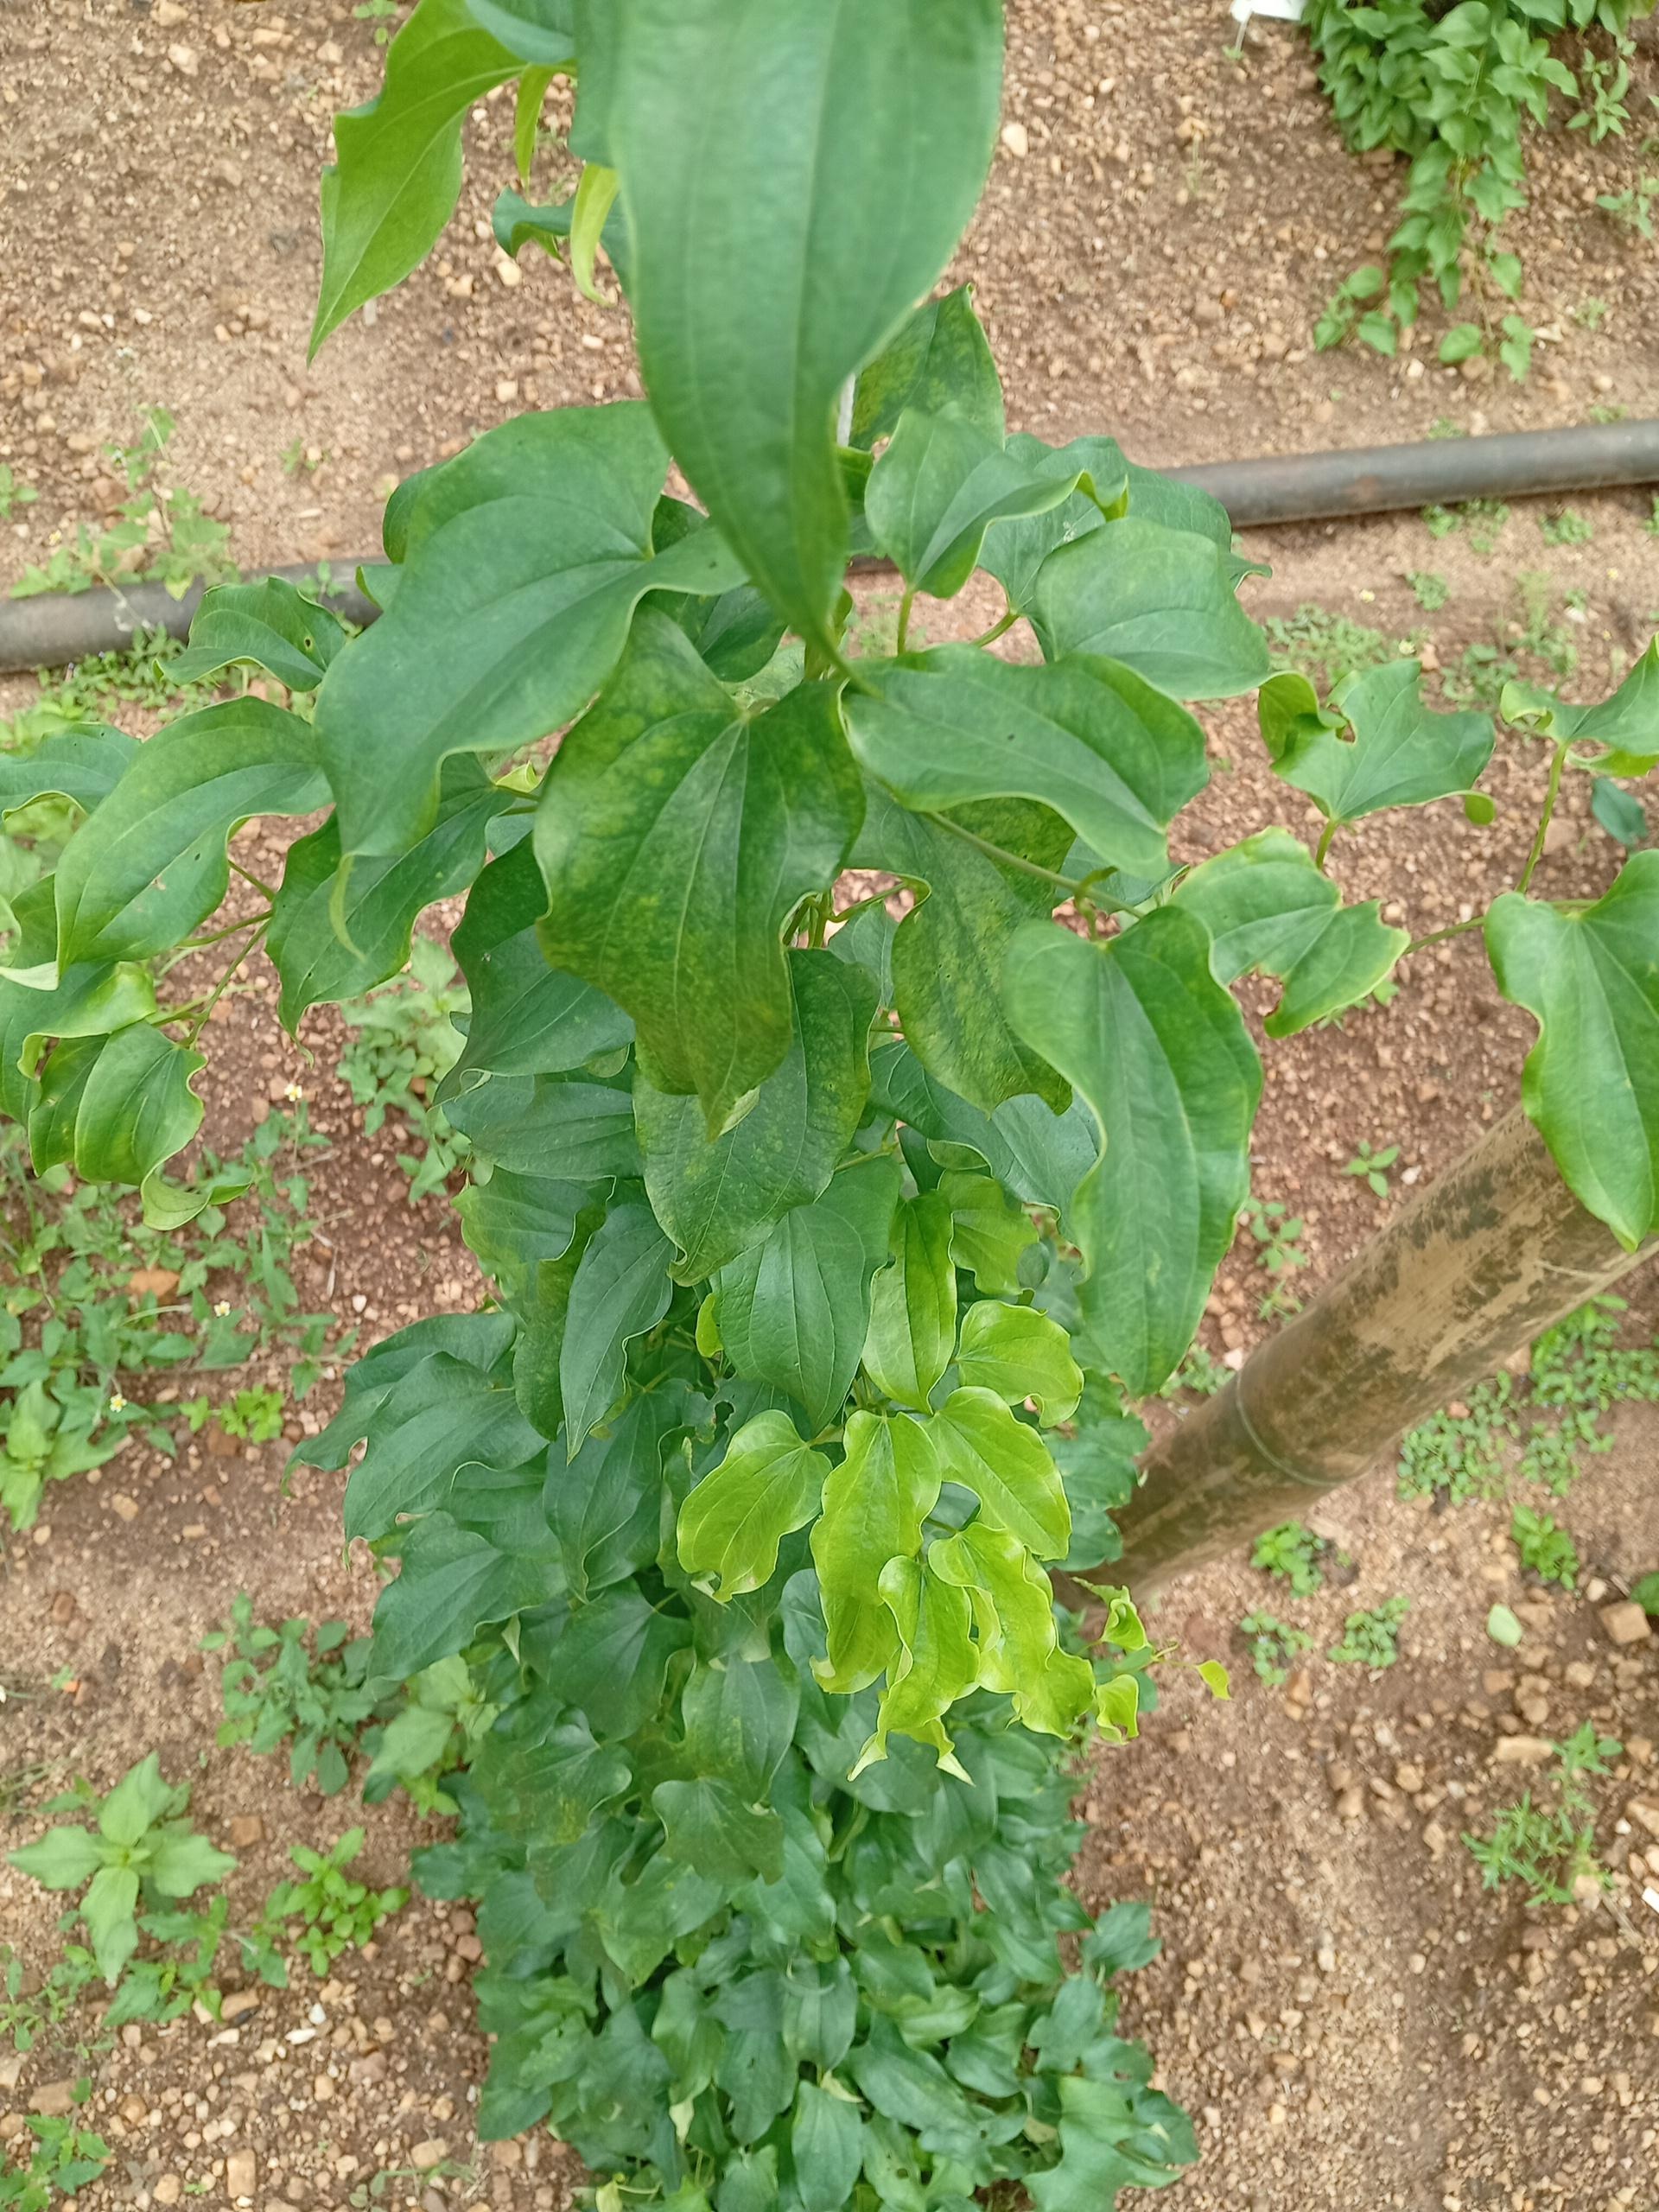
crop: yam
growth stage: vegetative
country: Nigeria
